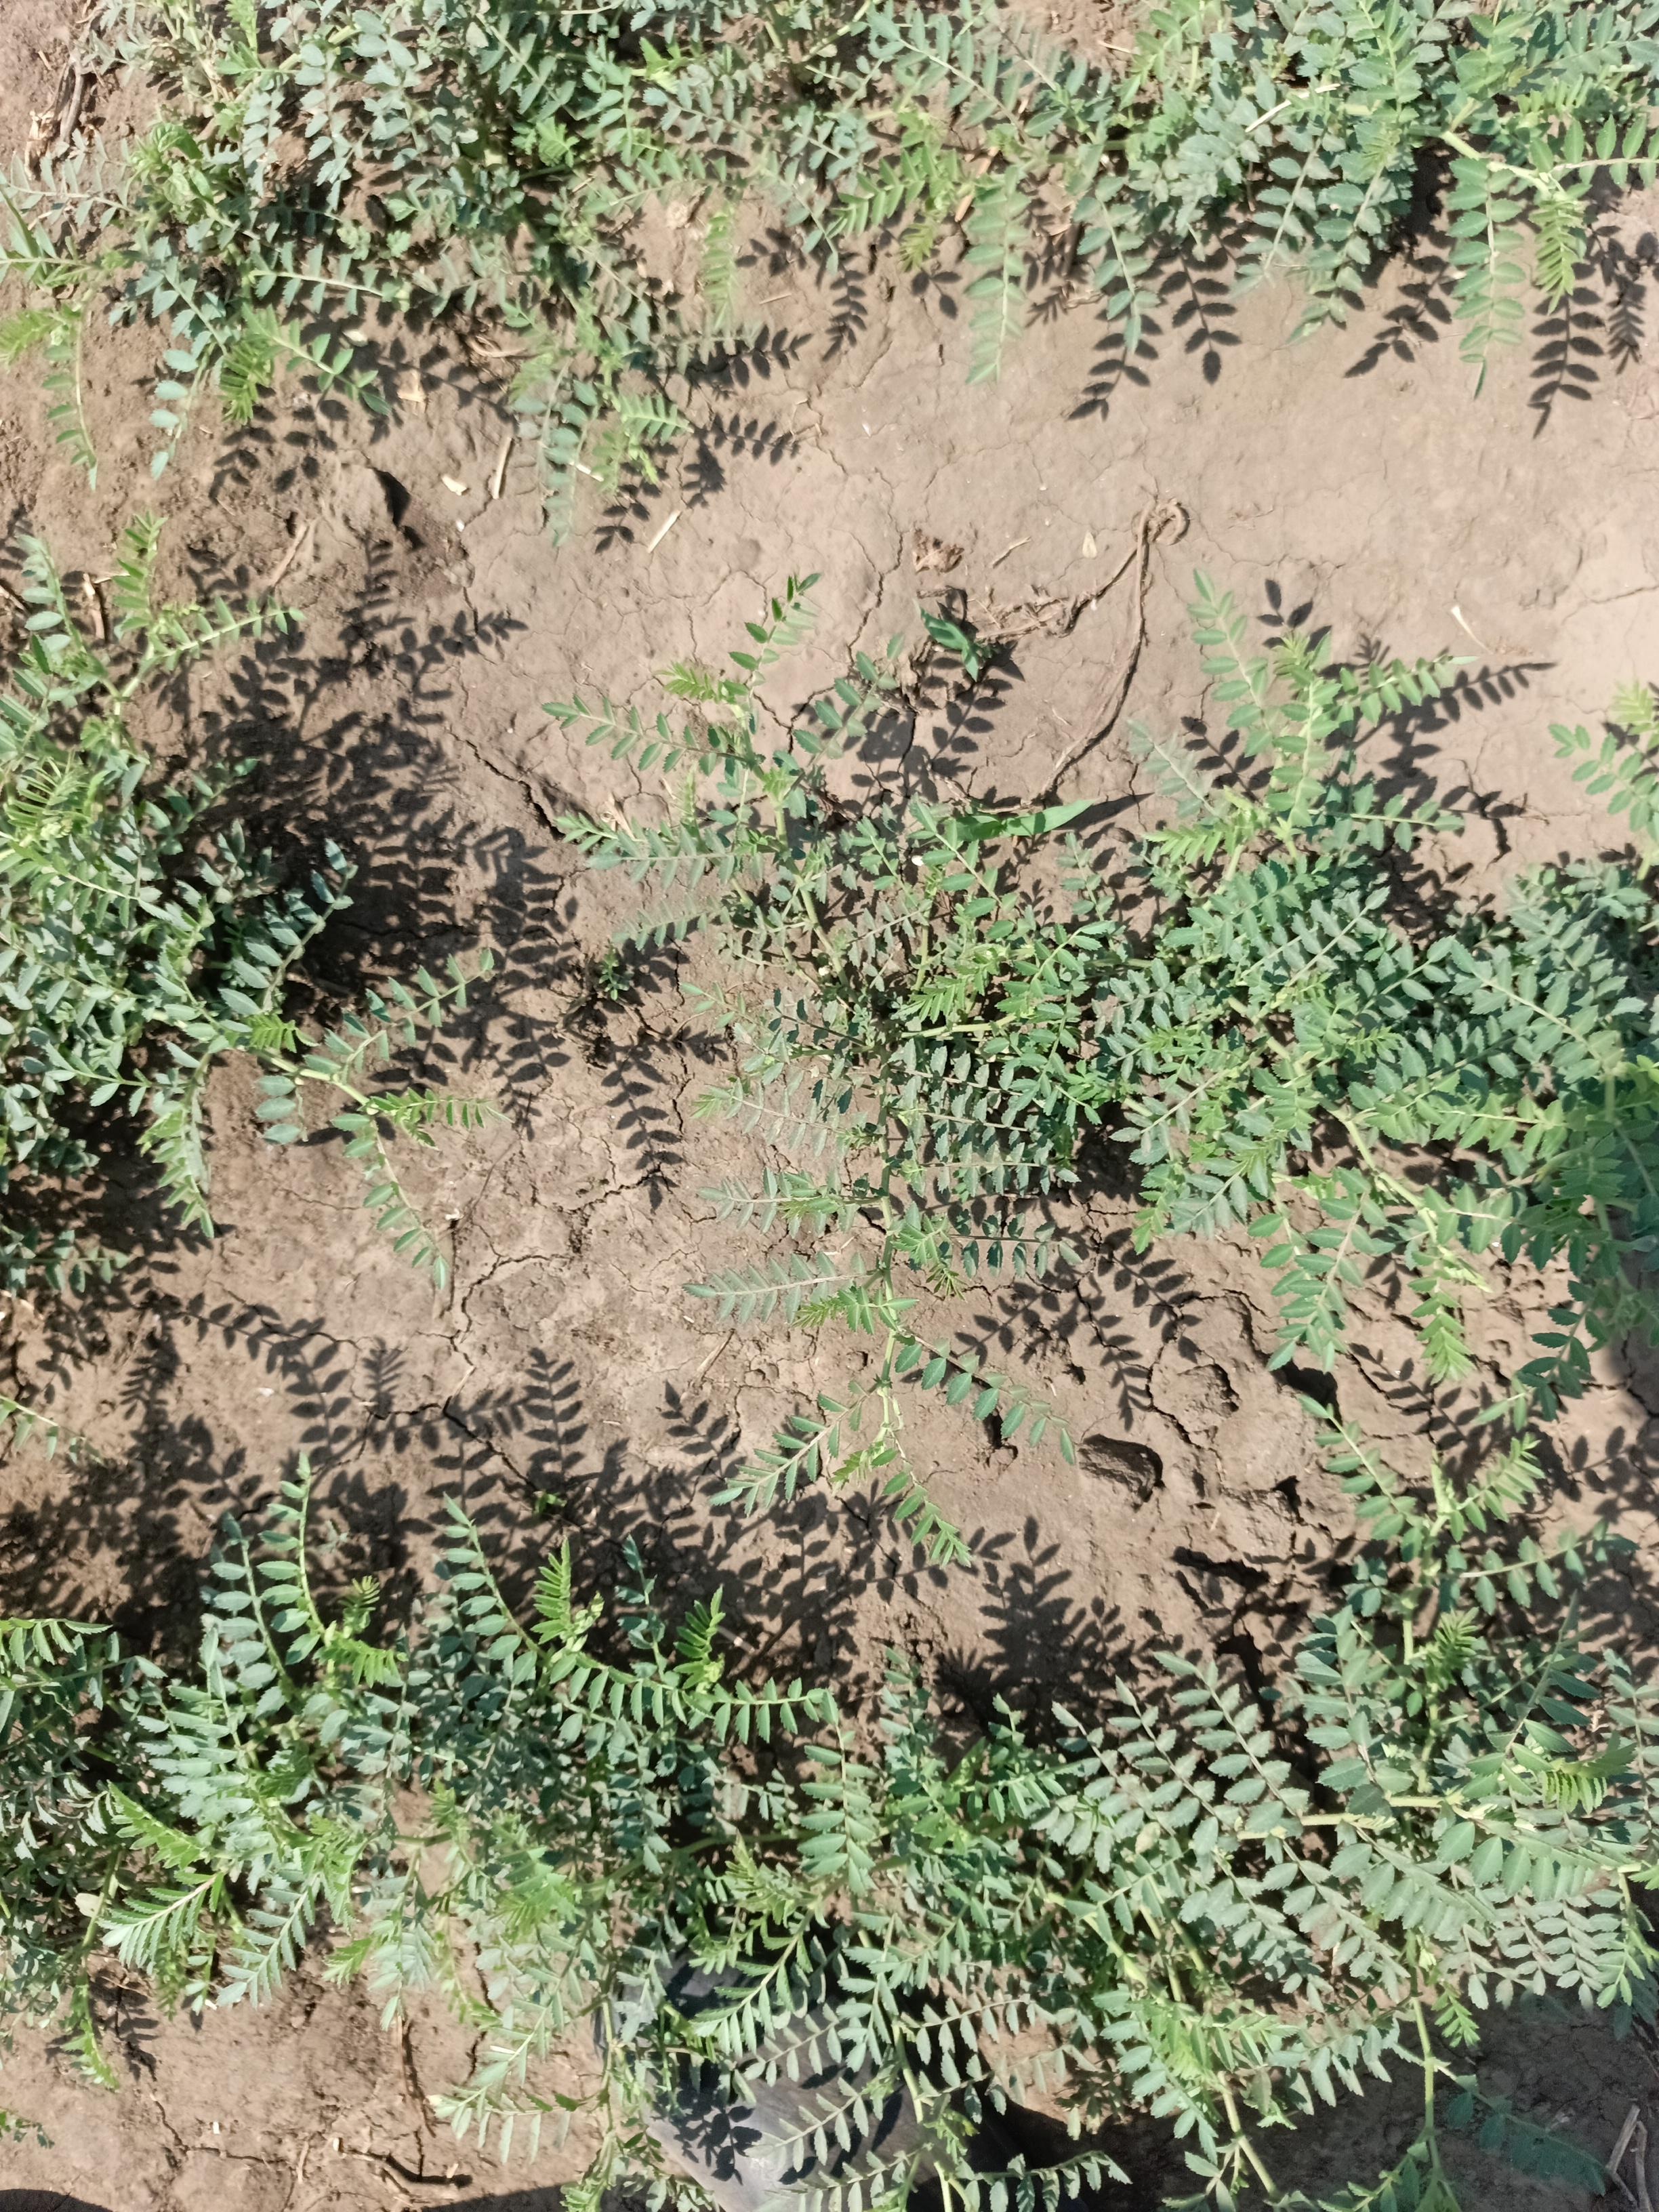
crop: chickpea
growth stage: vegetative
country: Tanzania
